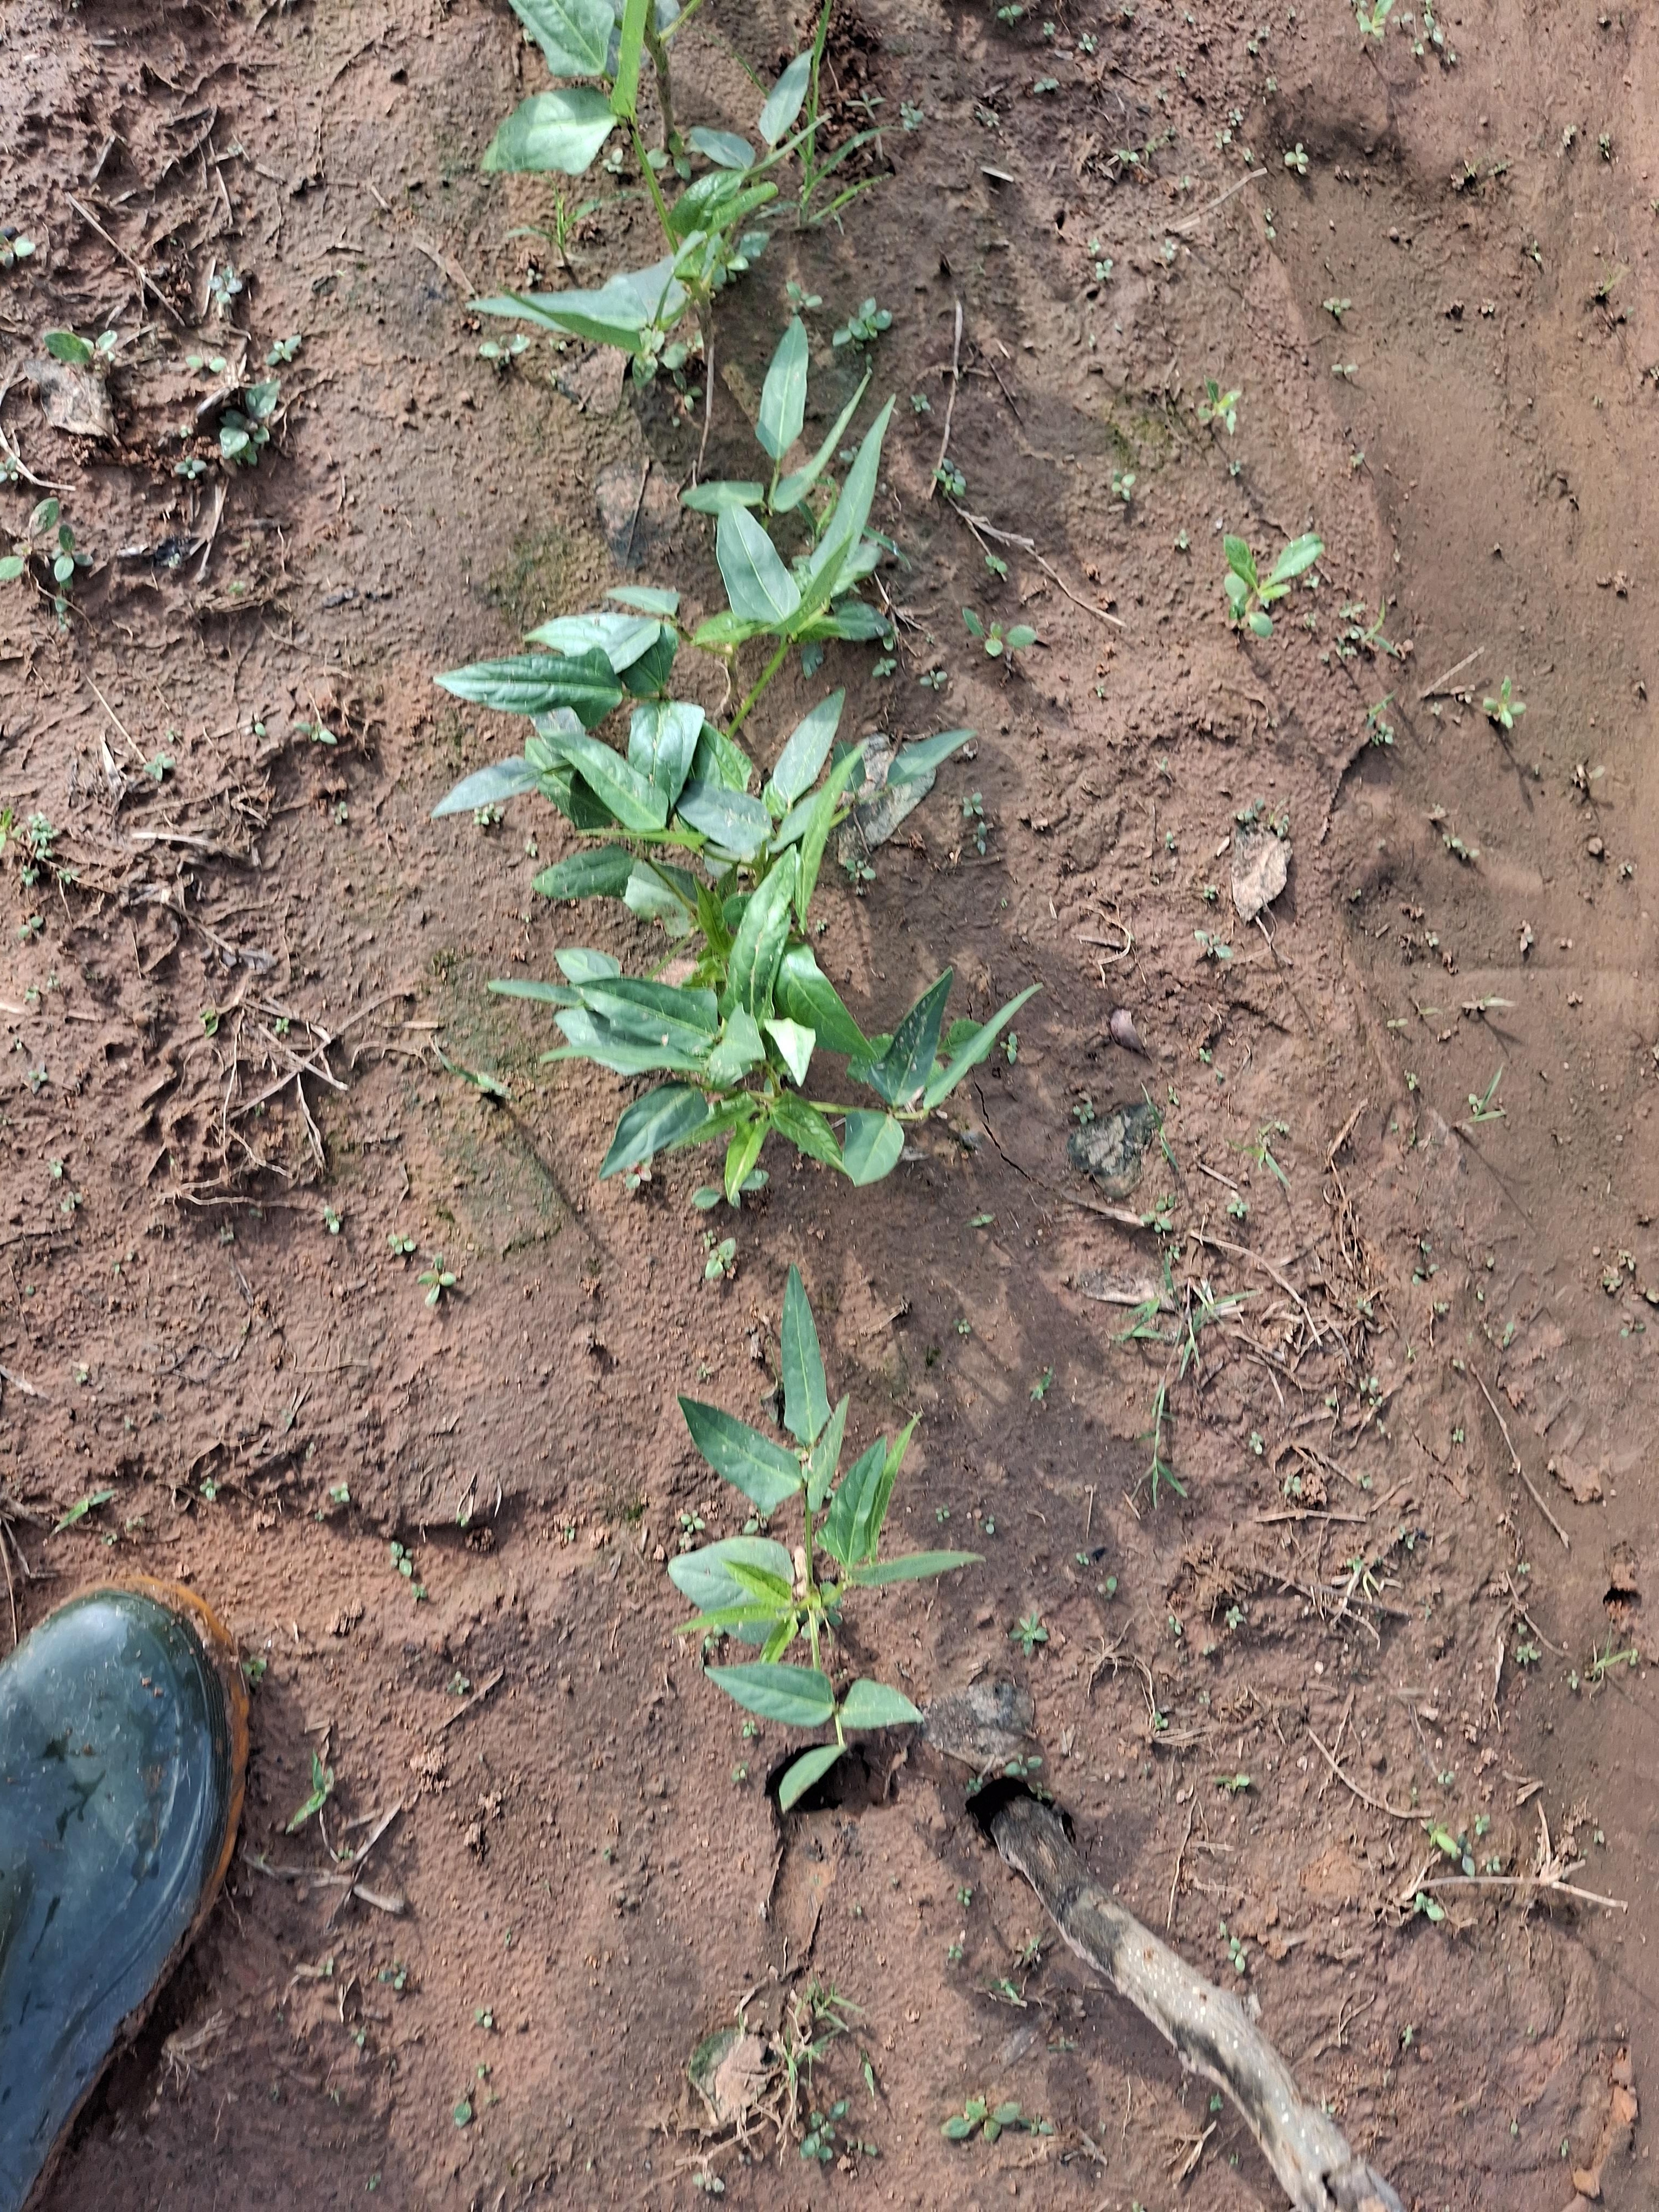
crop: cowpea
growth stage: sprouting emergence
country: Nigeria
